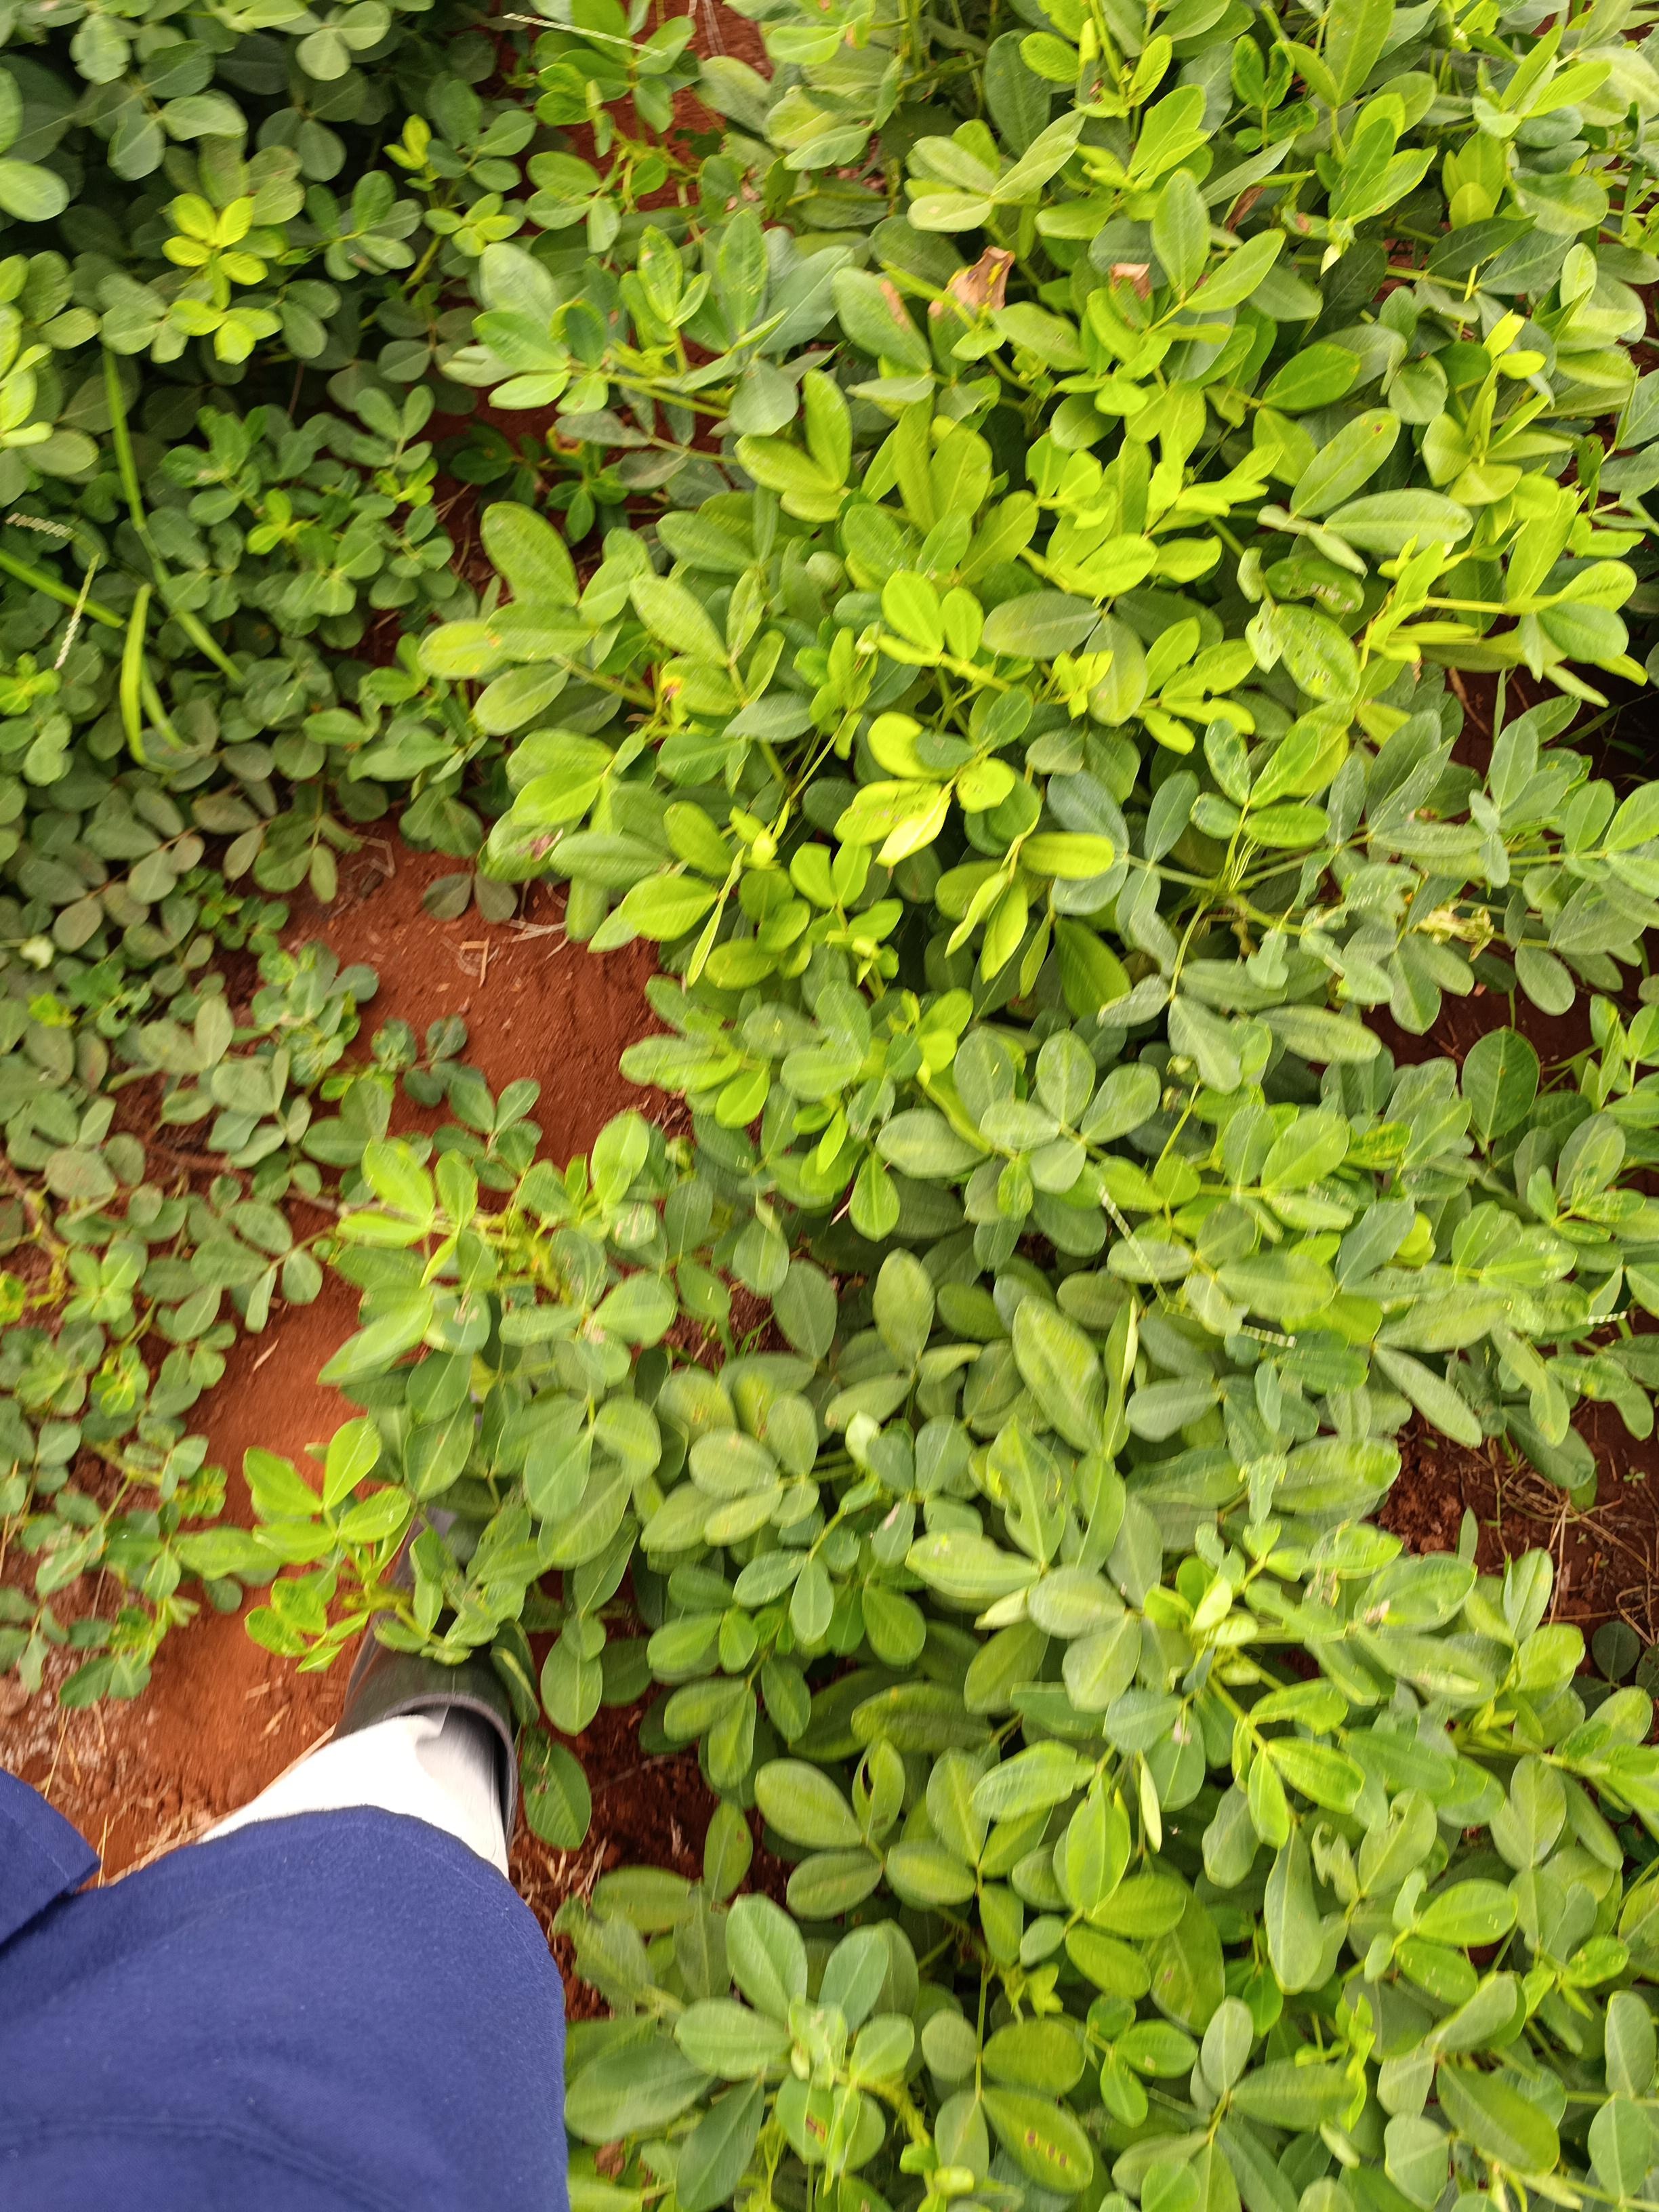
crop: groundnut
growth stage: pegging
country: Kenya
